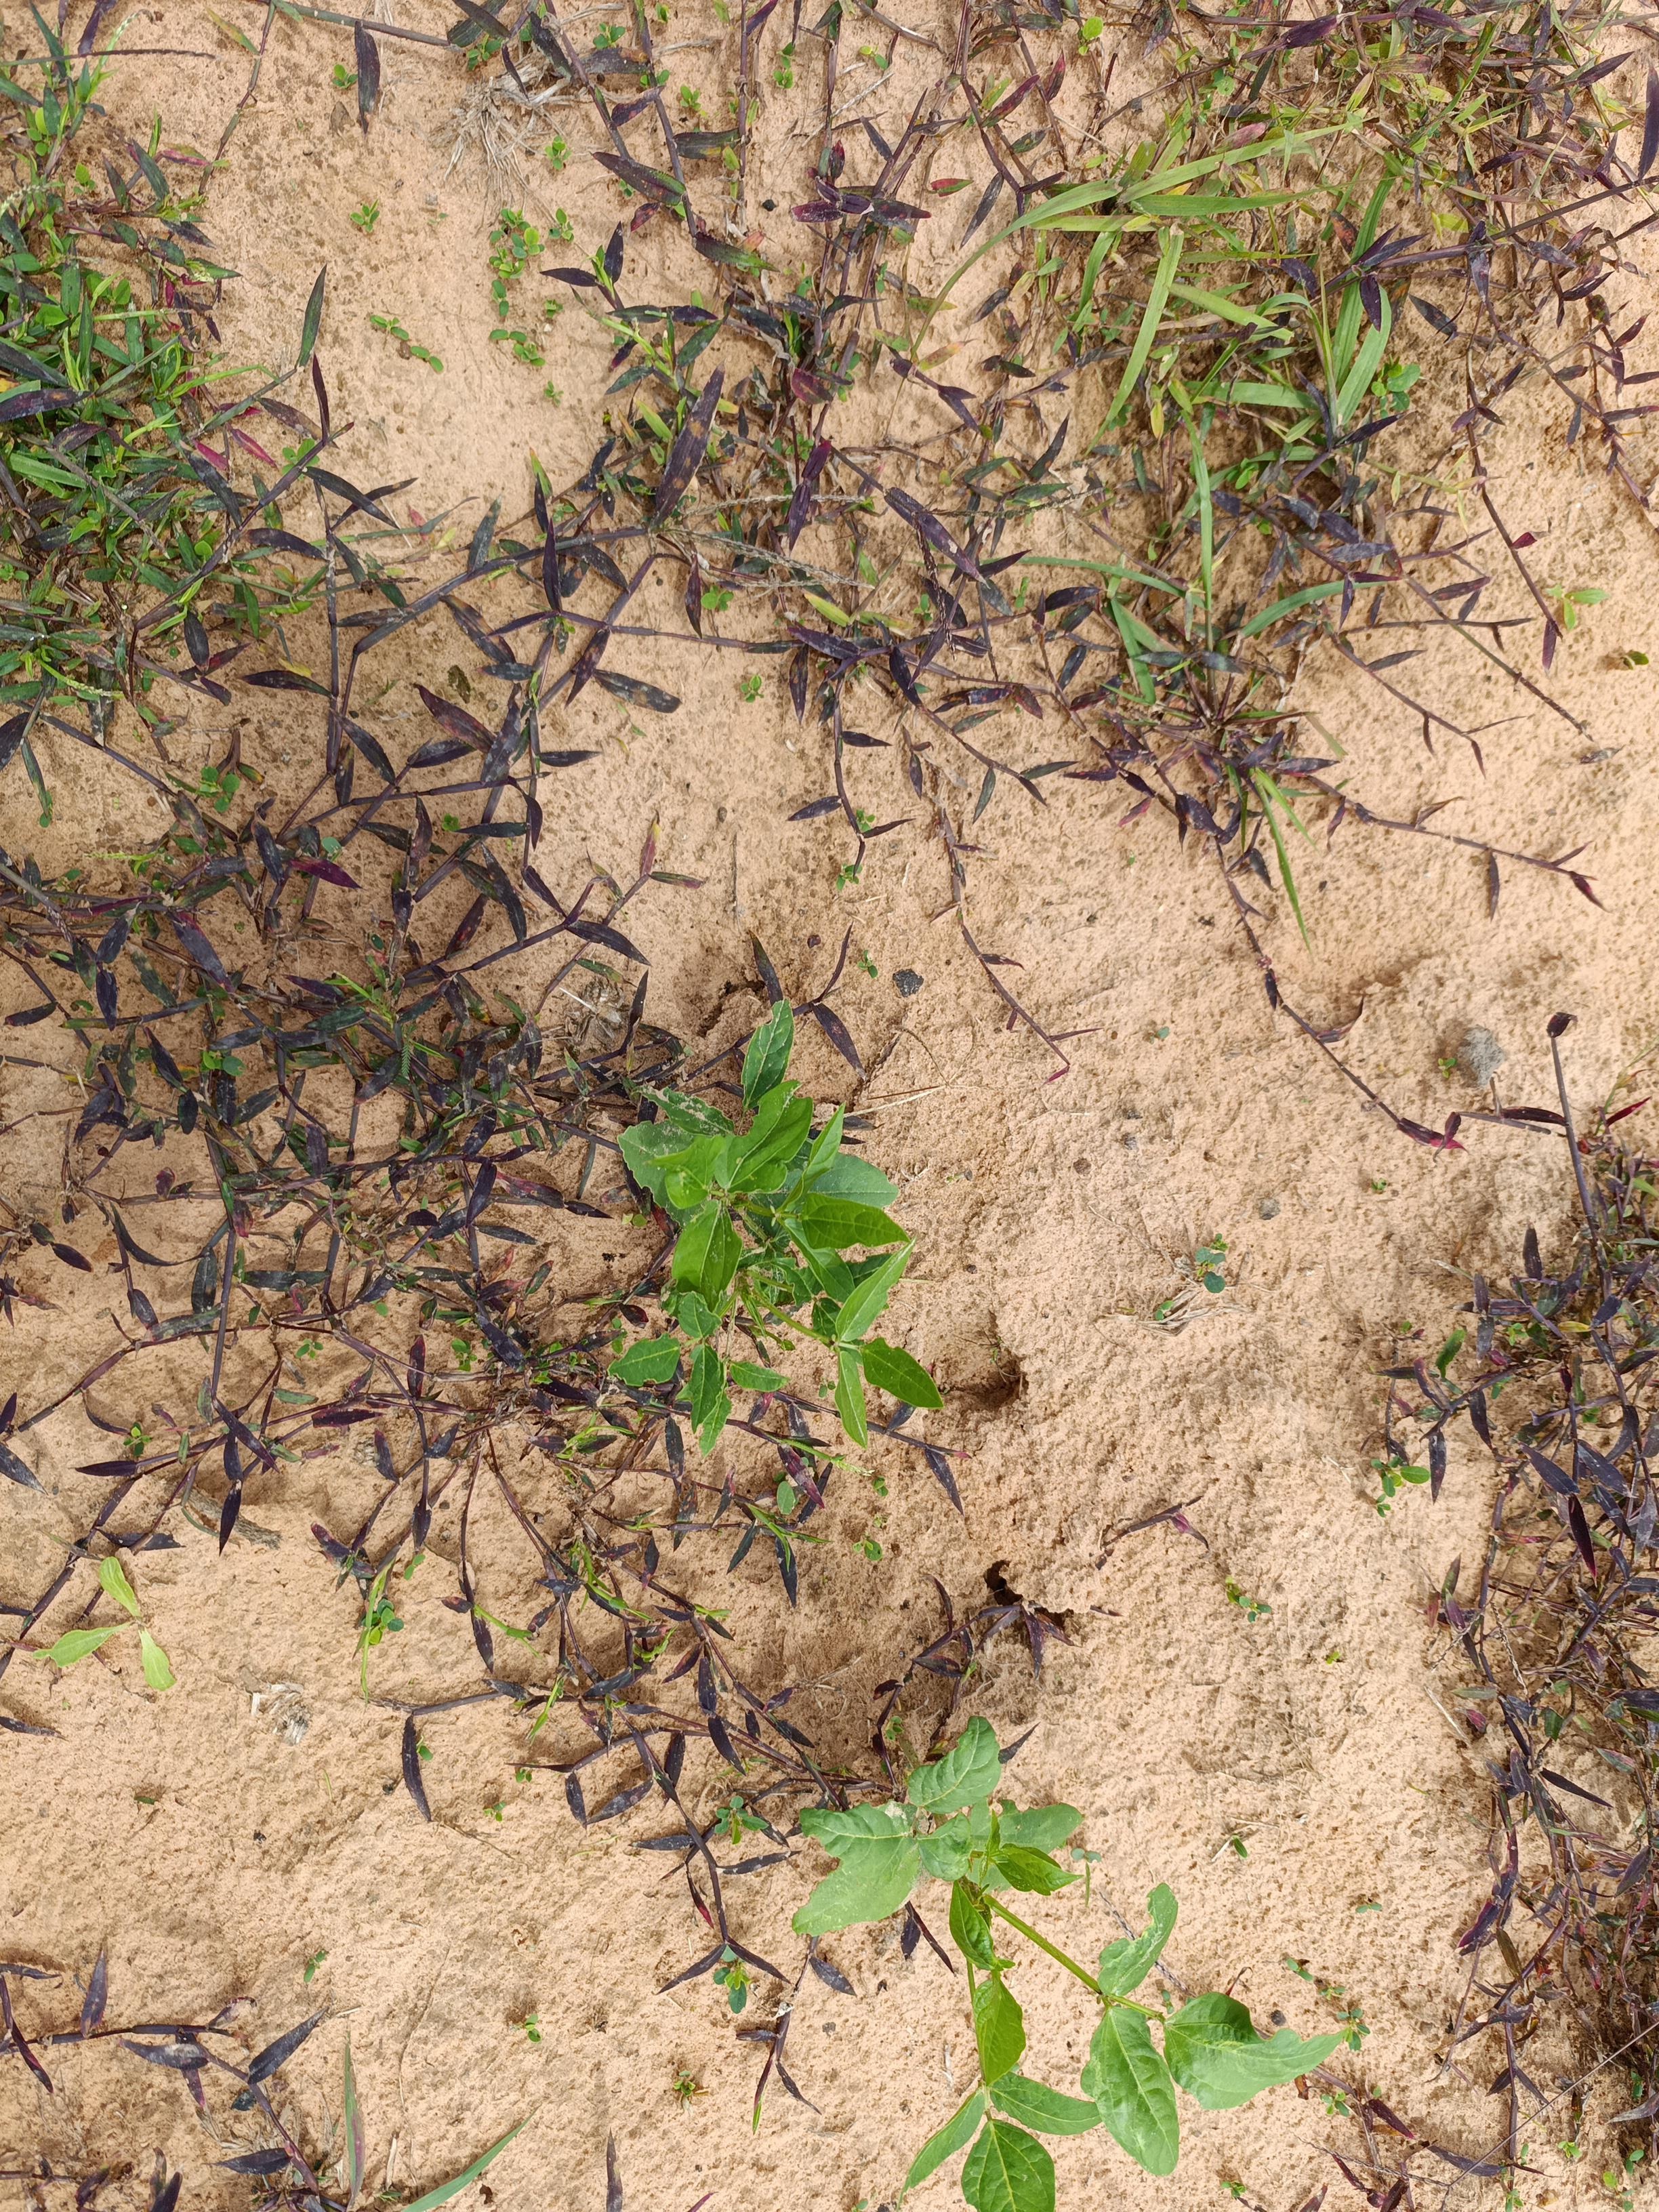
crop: cowpea
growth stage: emergence
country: Nigeria
